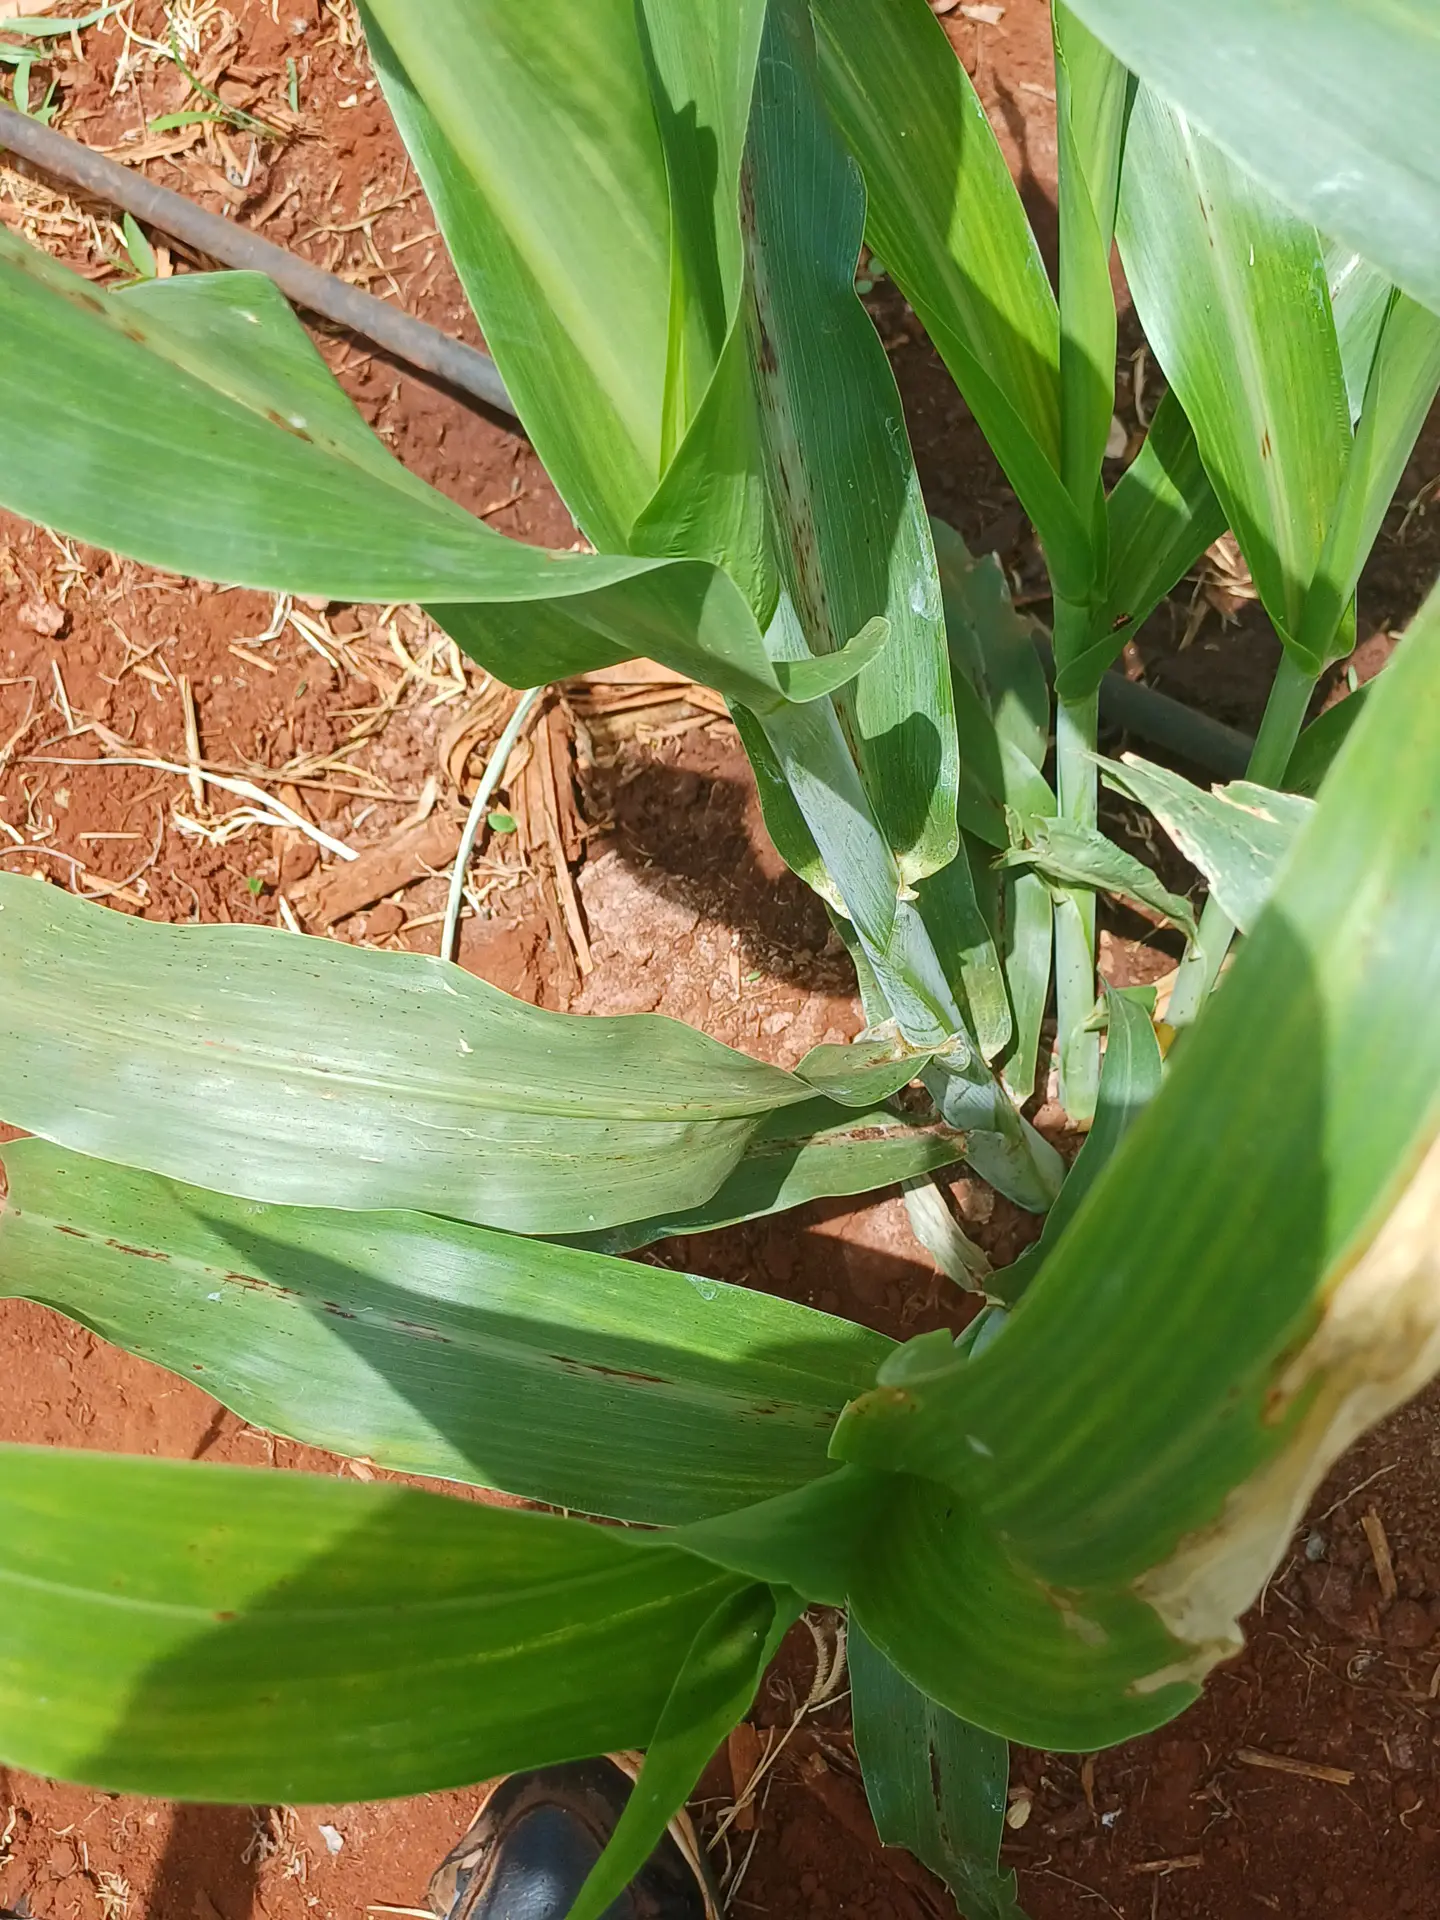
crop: sorghum
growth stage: vegetative
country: Kenya
